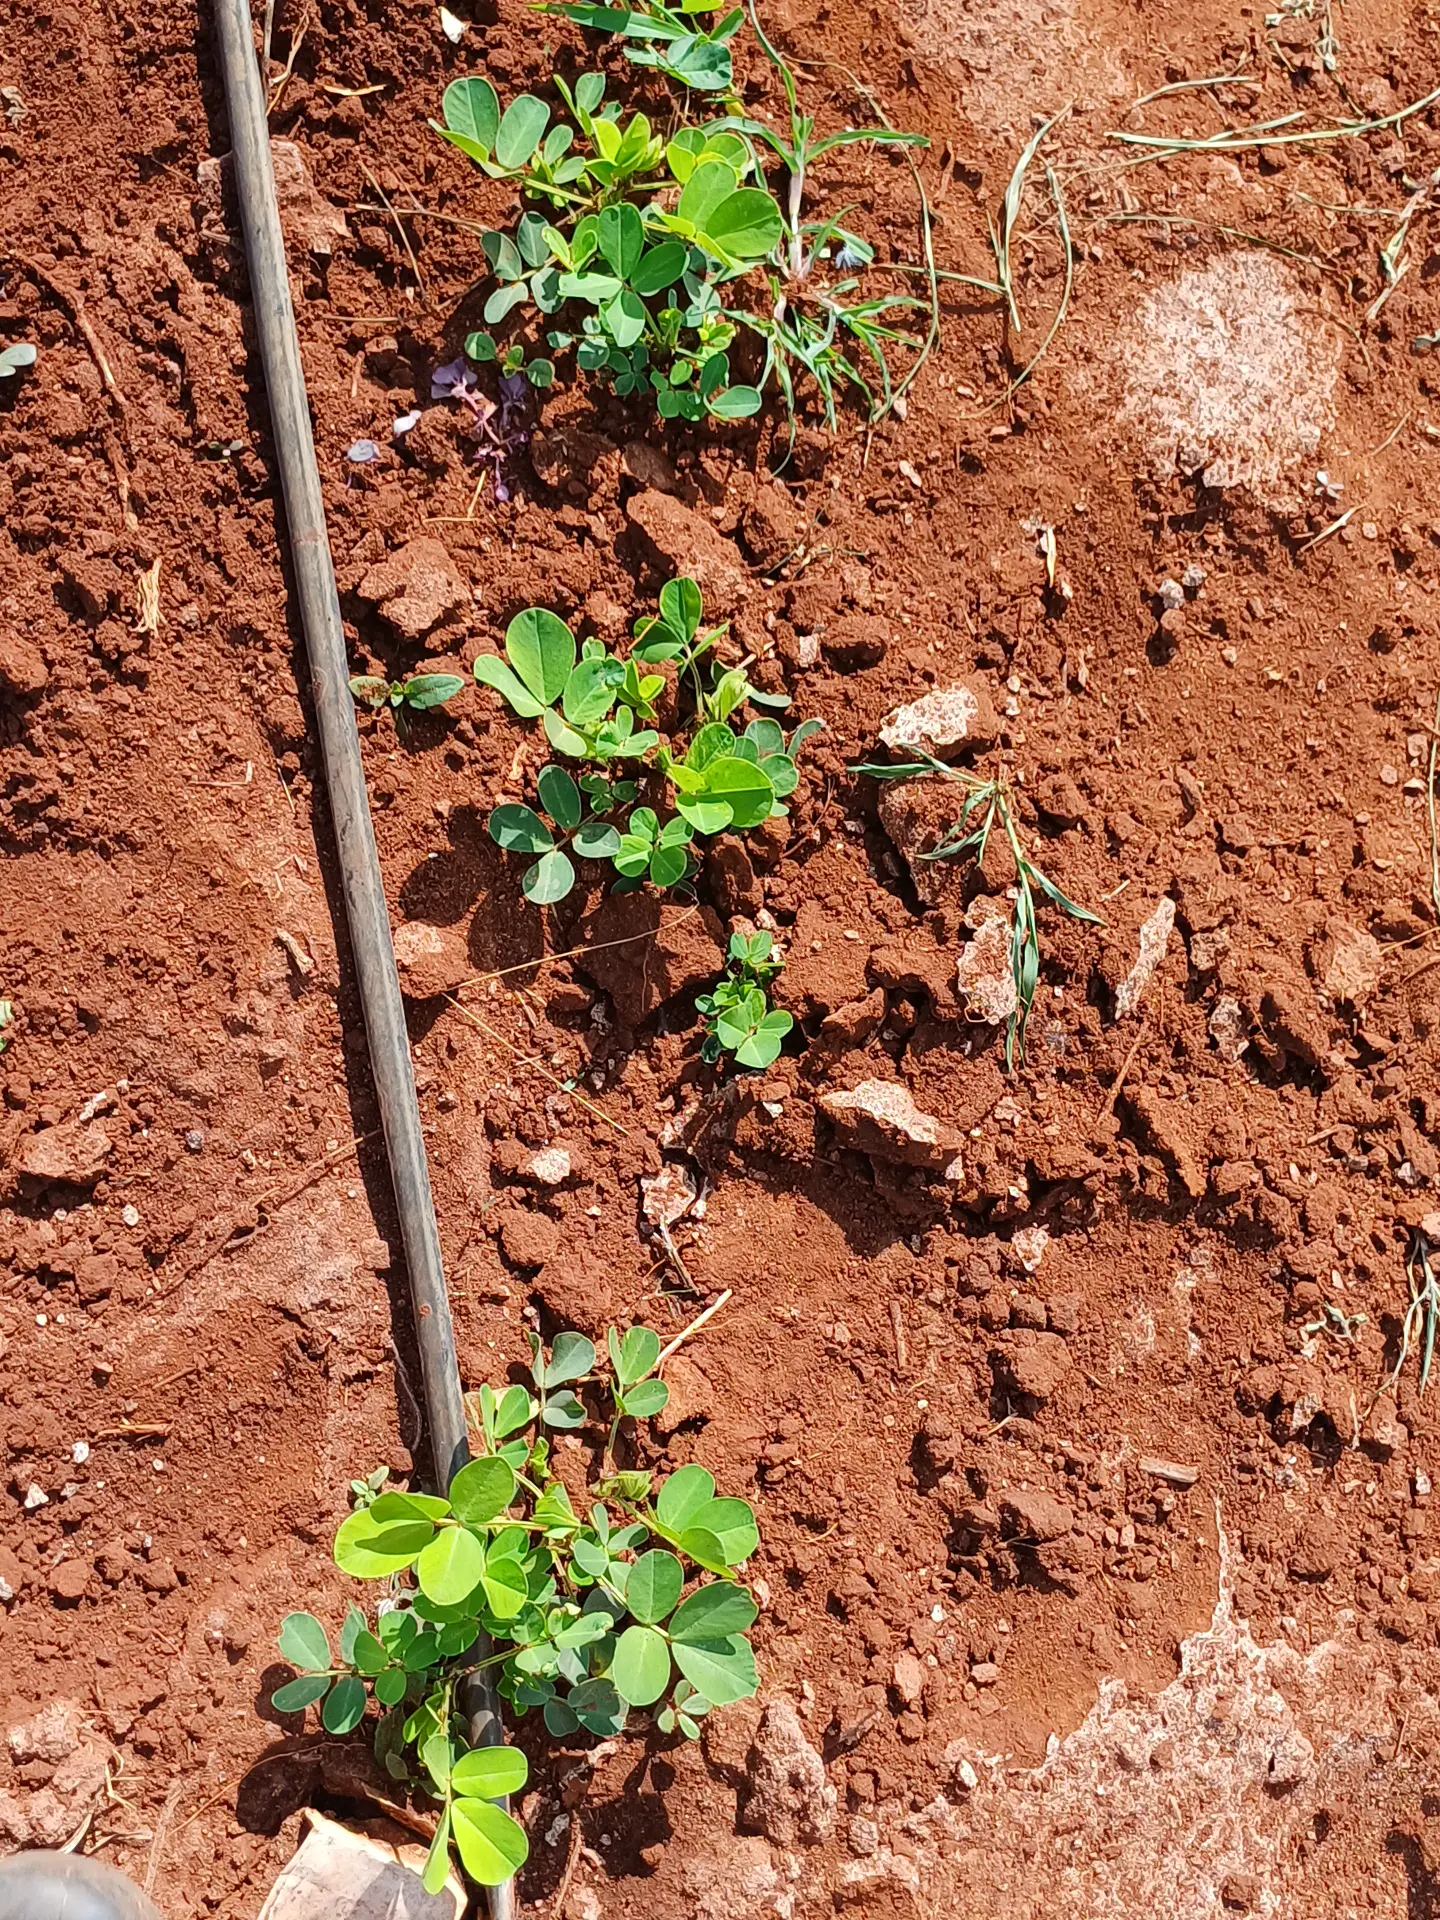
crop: groundnut
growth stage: vegetative
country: Kenya
